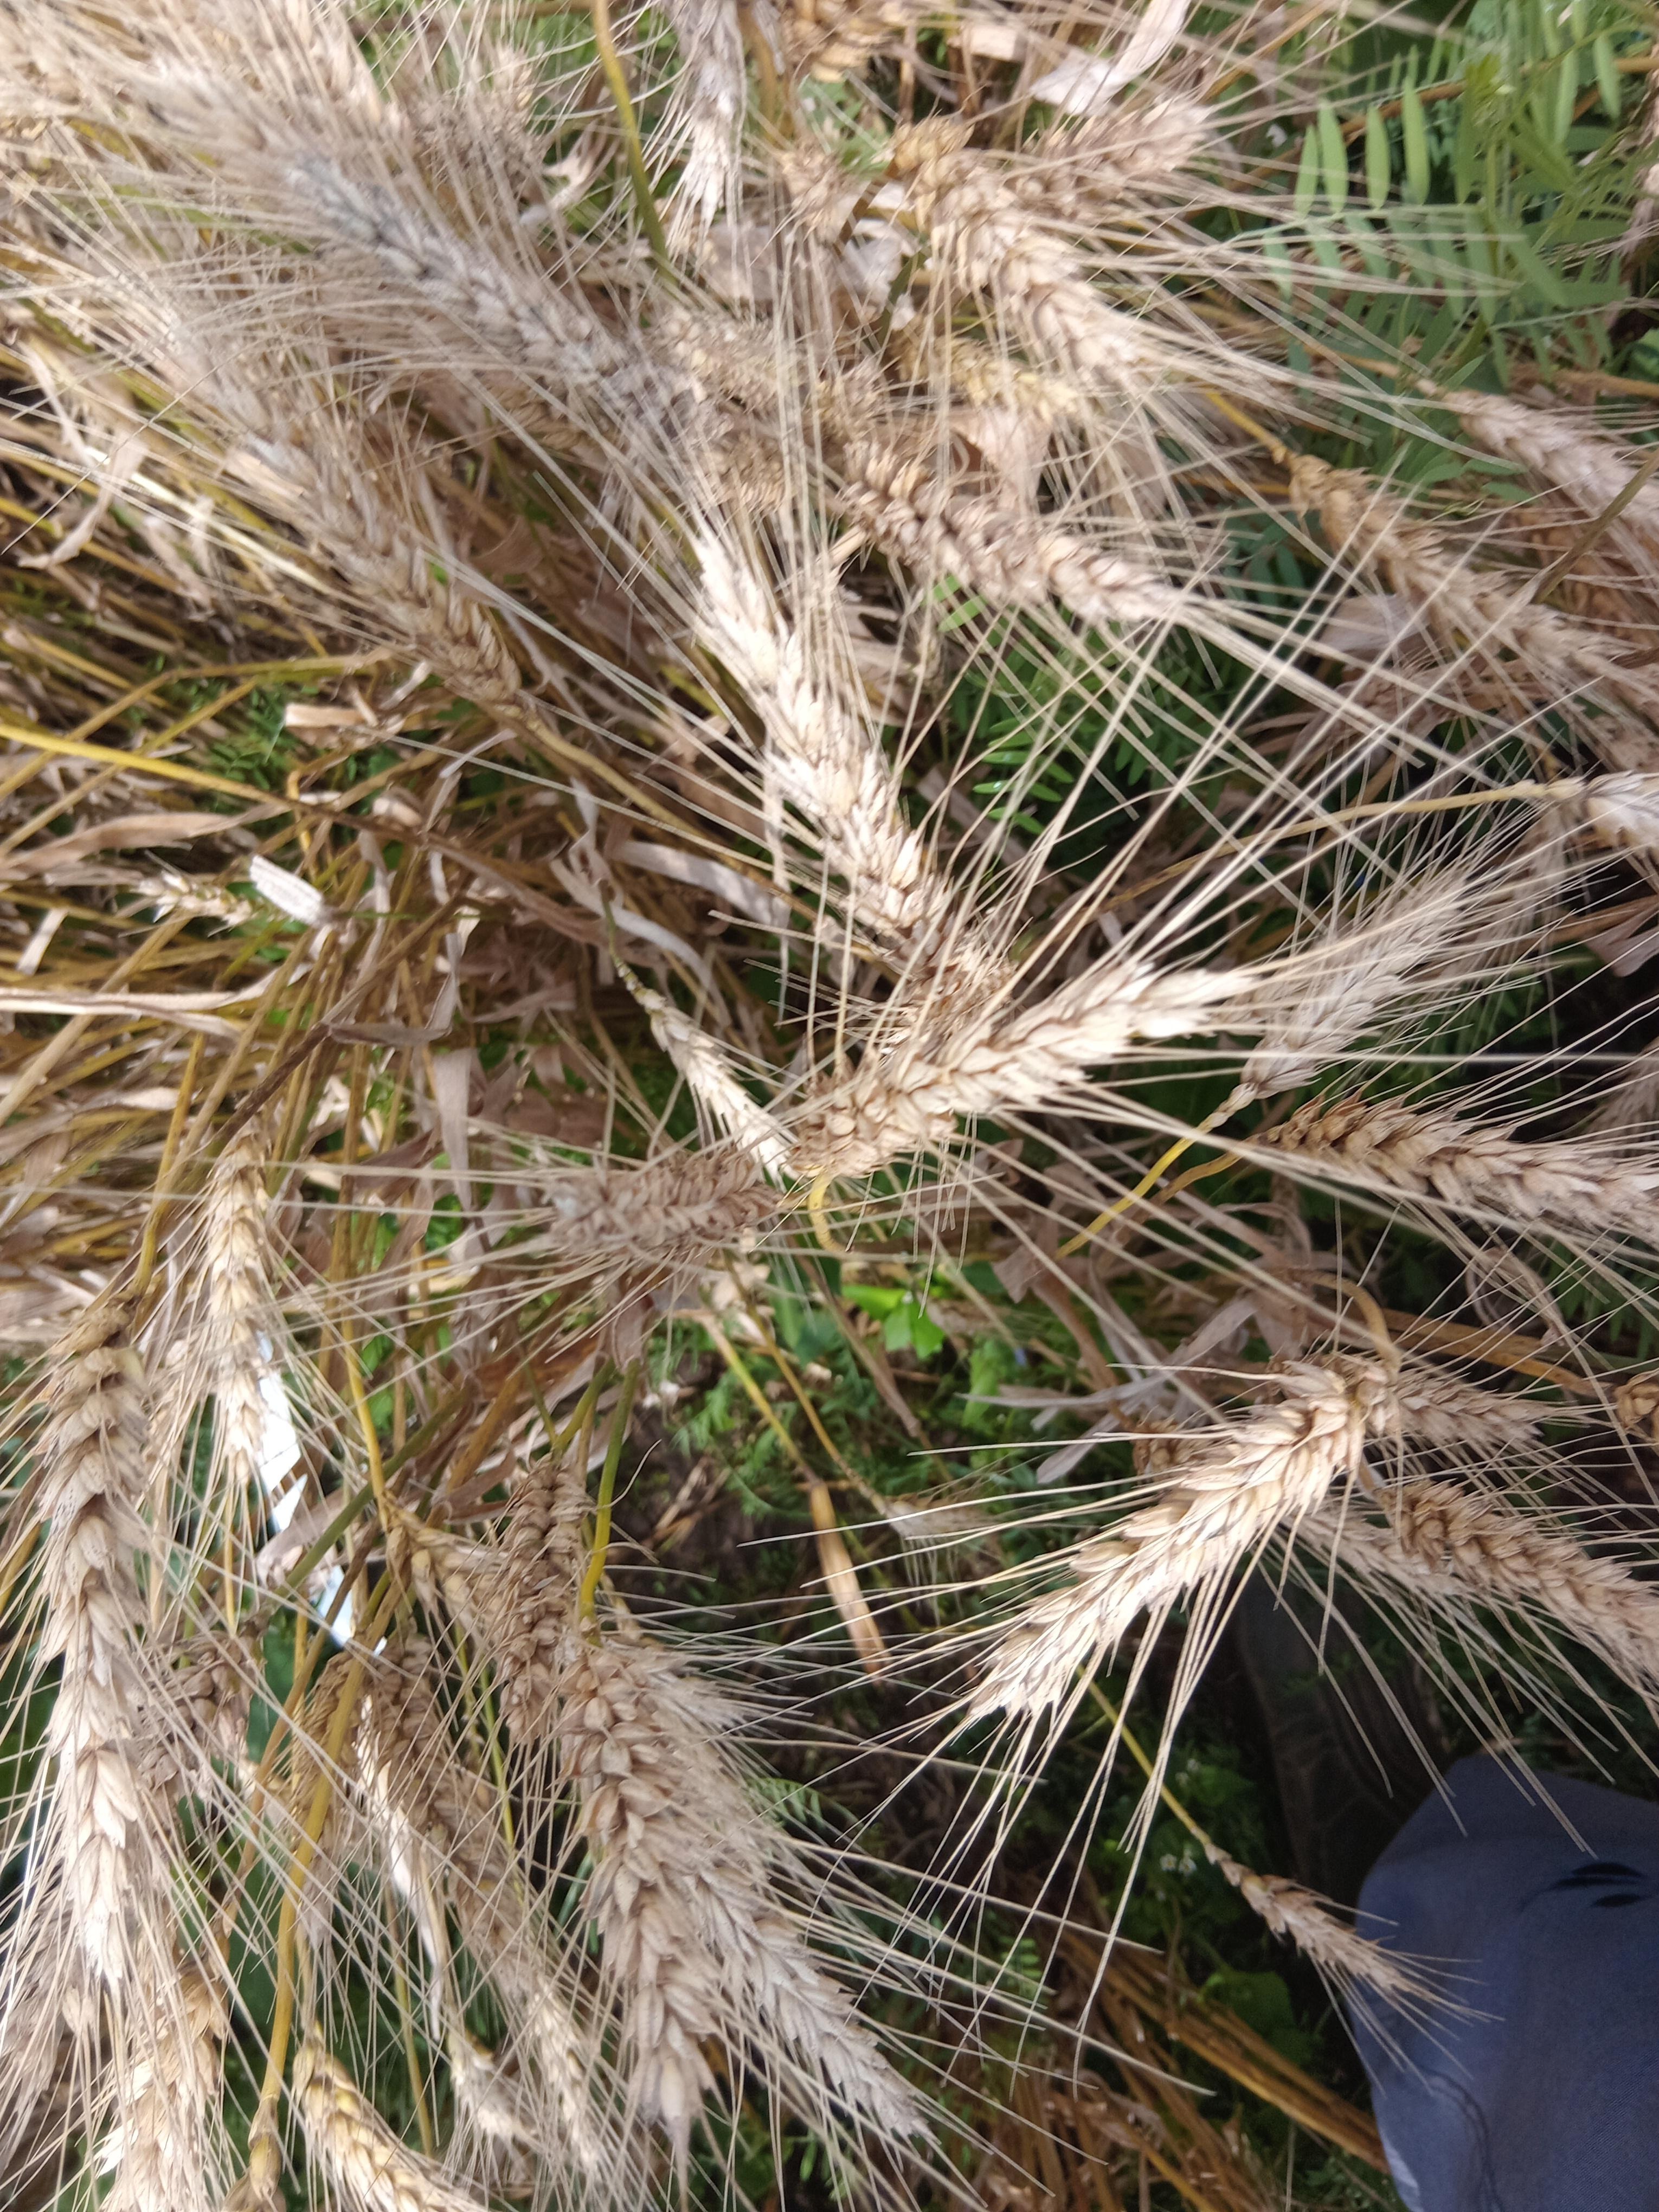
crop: wheat
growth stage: maturity
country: Kenya
